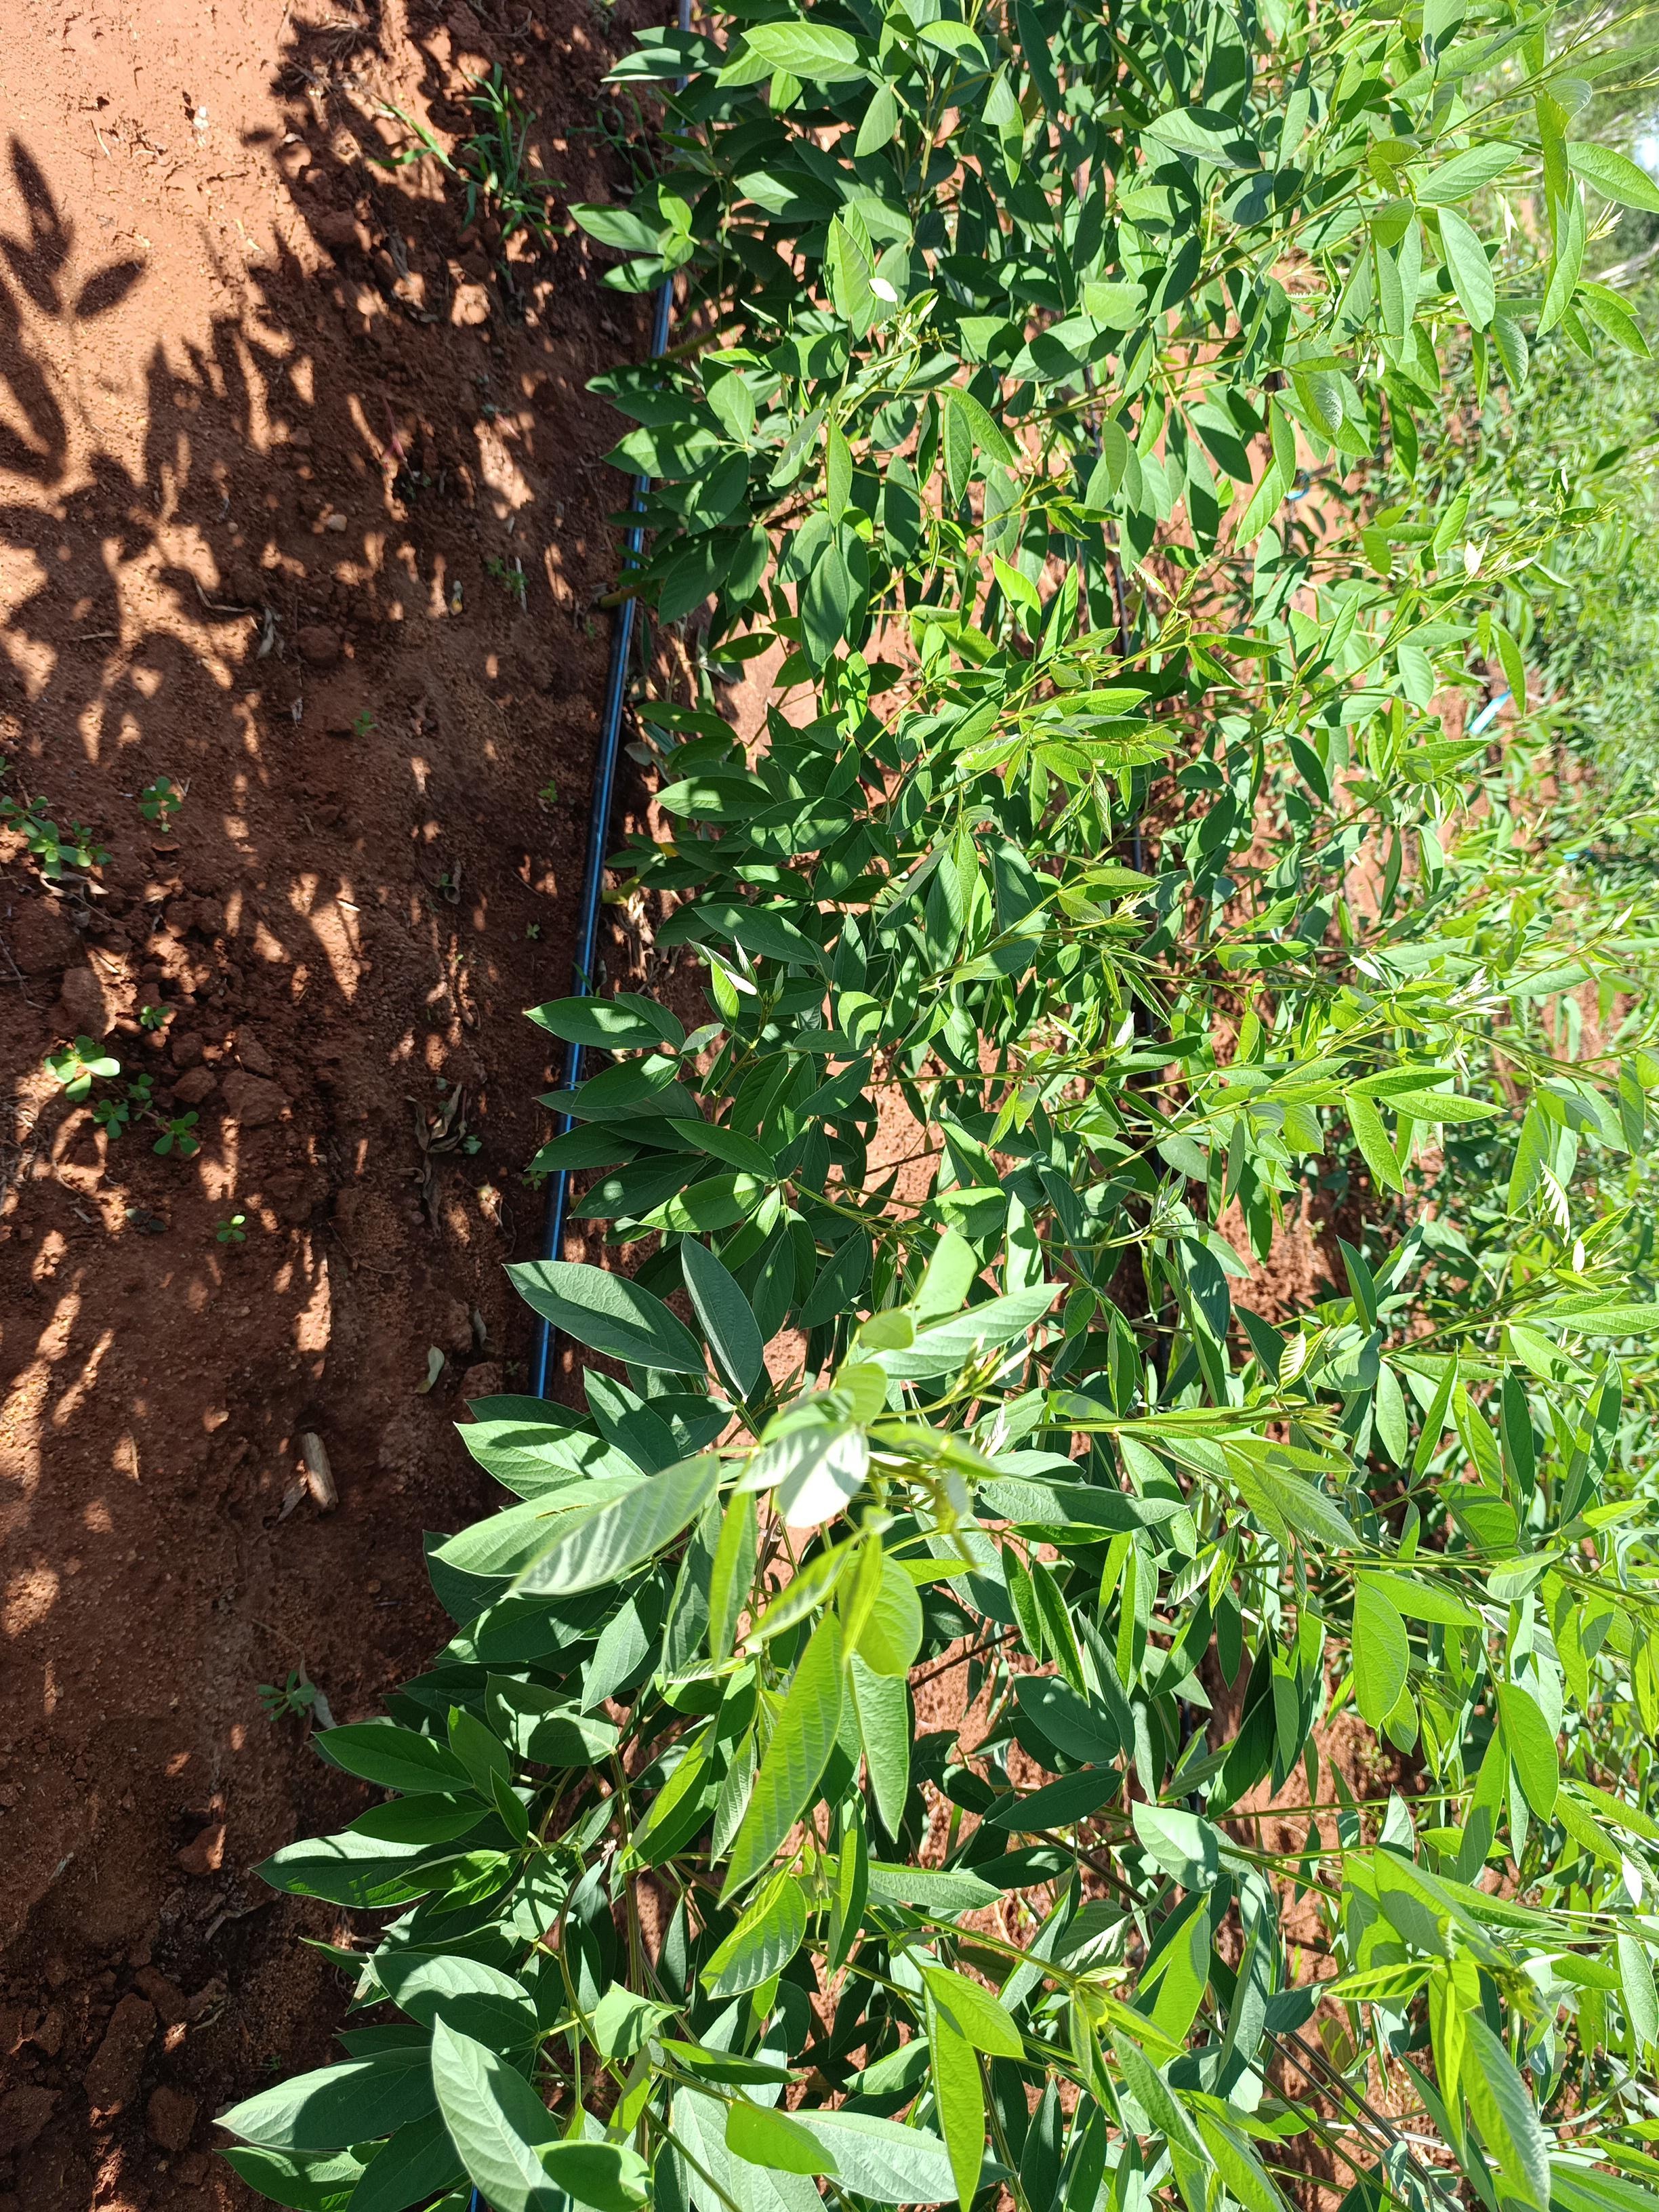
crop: pigeonpea
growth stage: vegetative
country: Kenya
